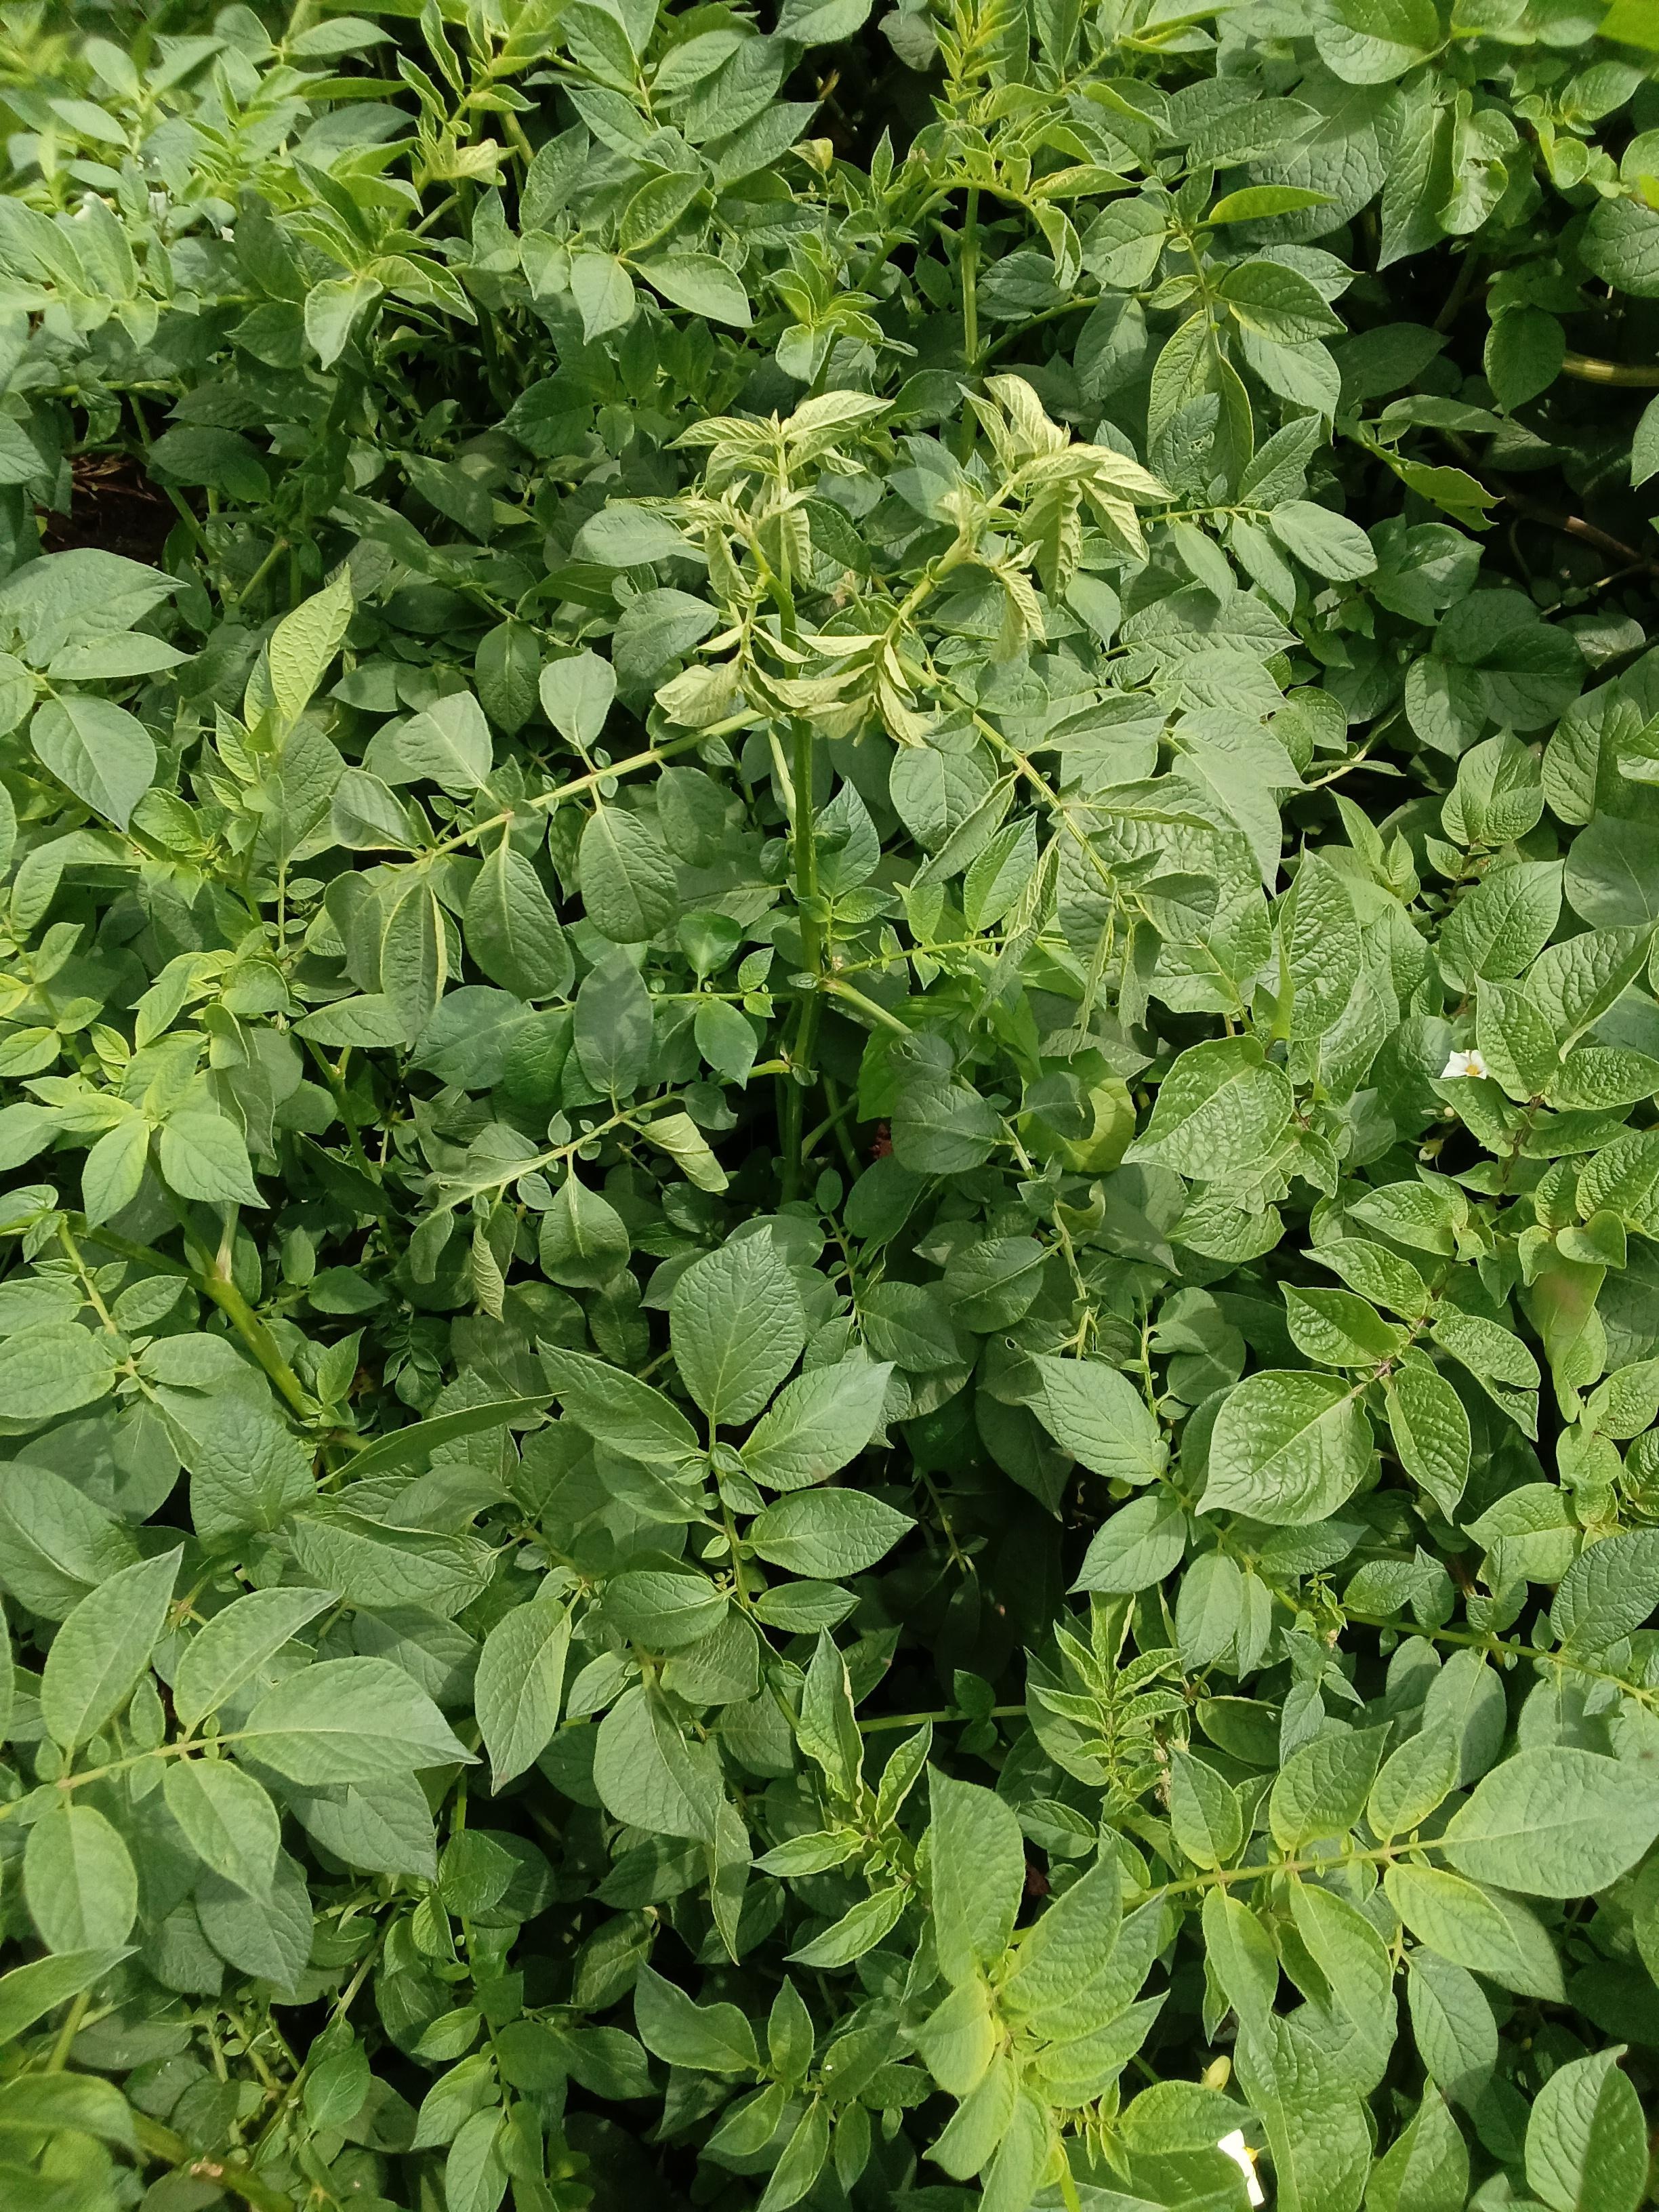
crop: potato
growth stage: flowering
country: Kenya
